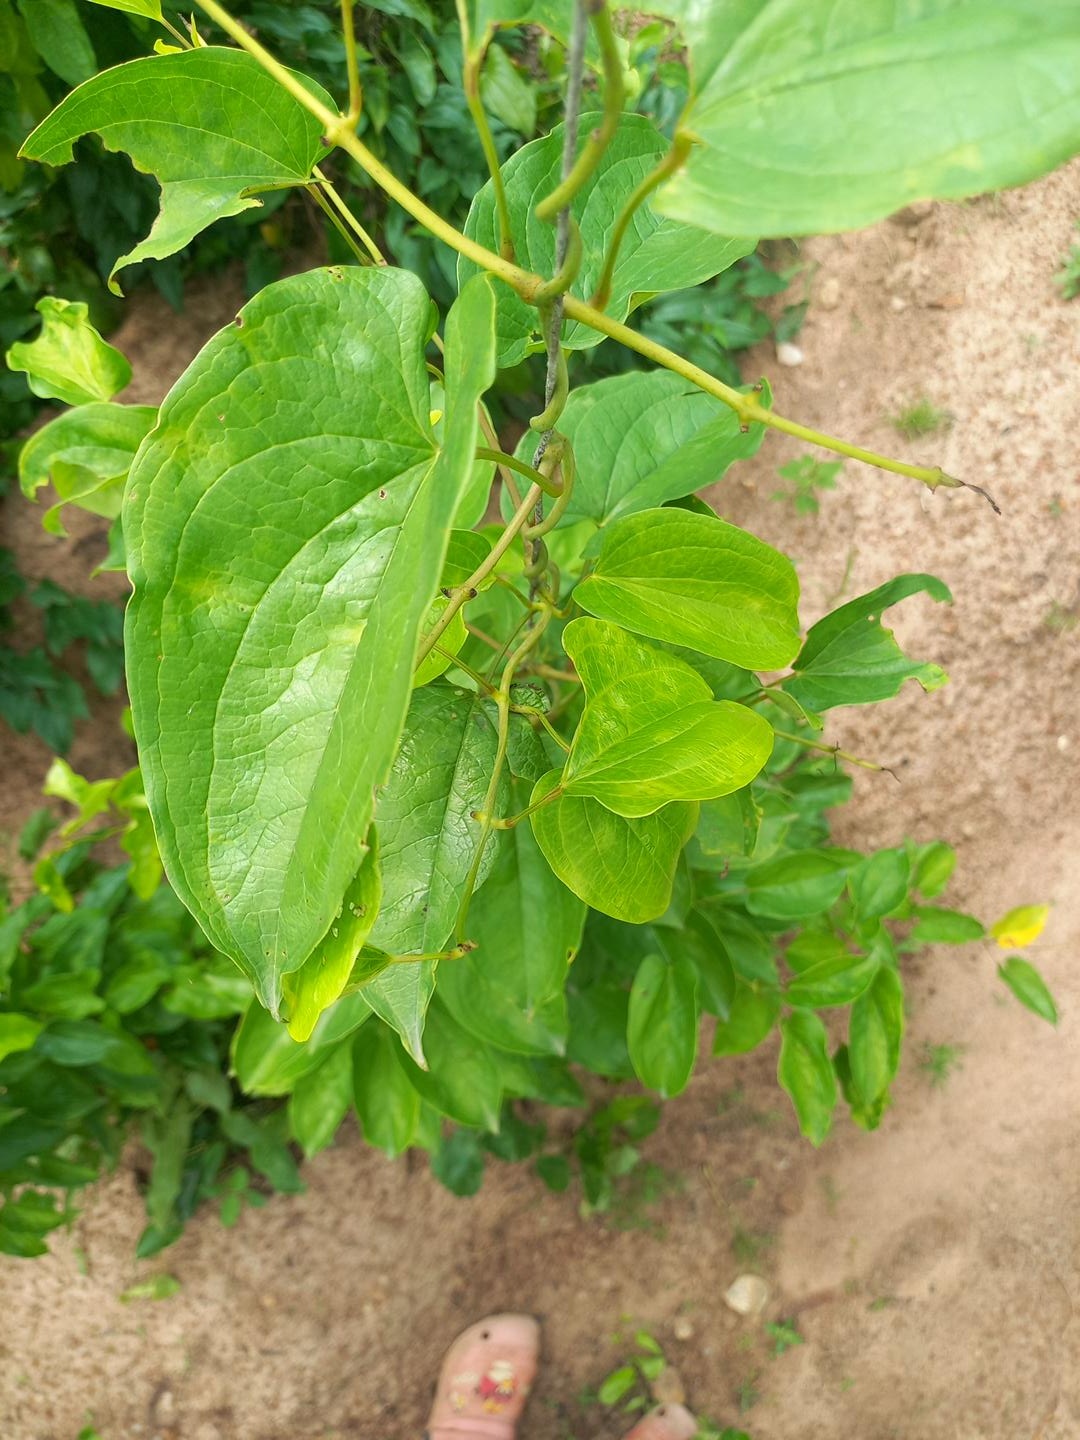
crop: yam
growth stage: vegetative
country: Nigeria
